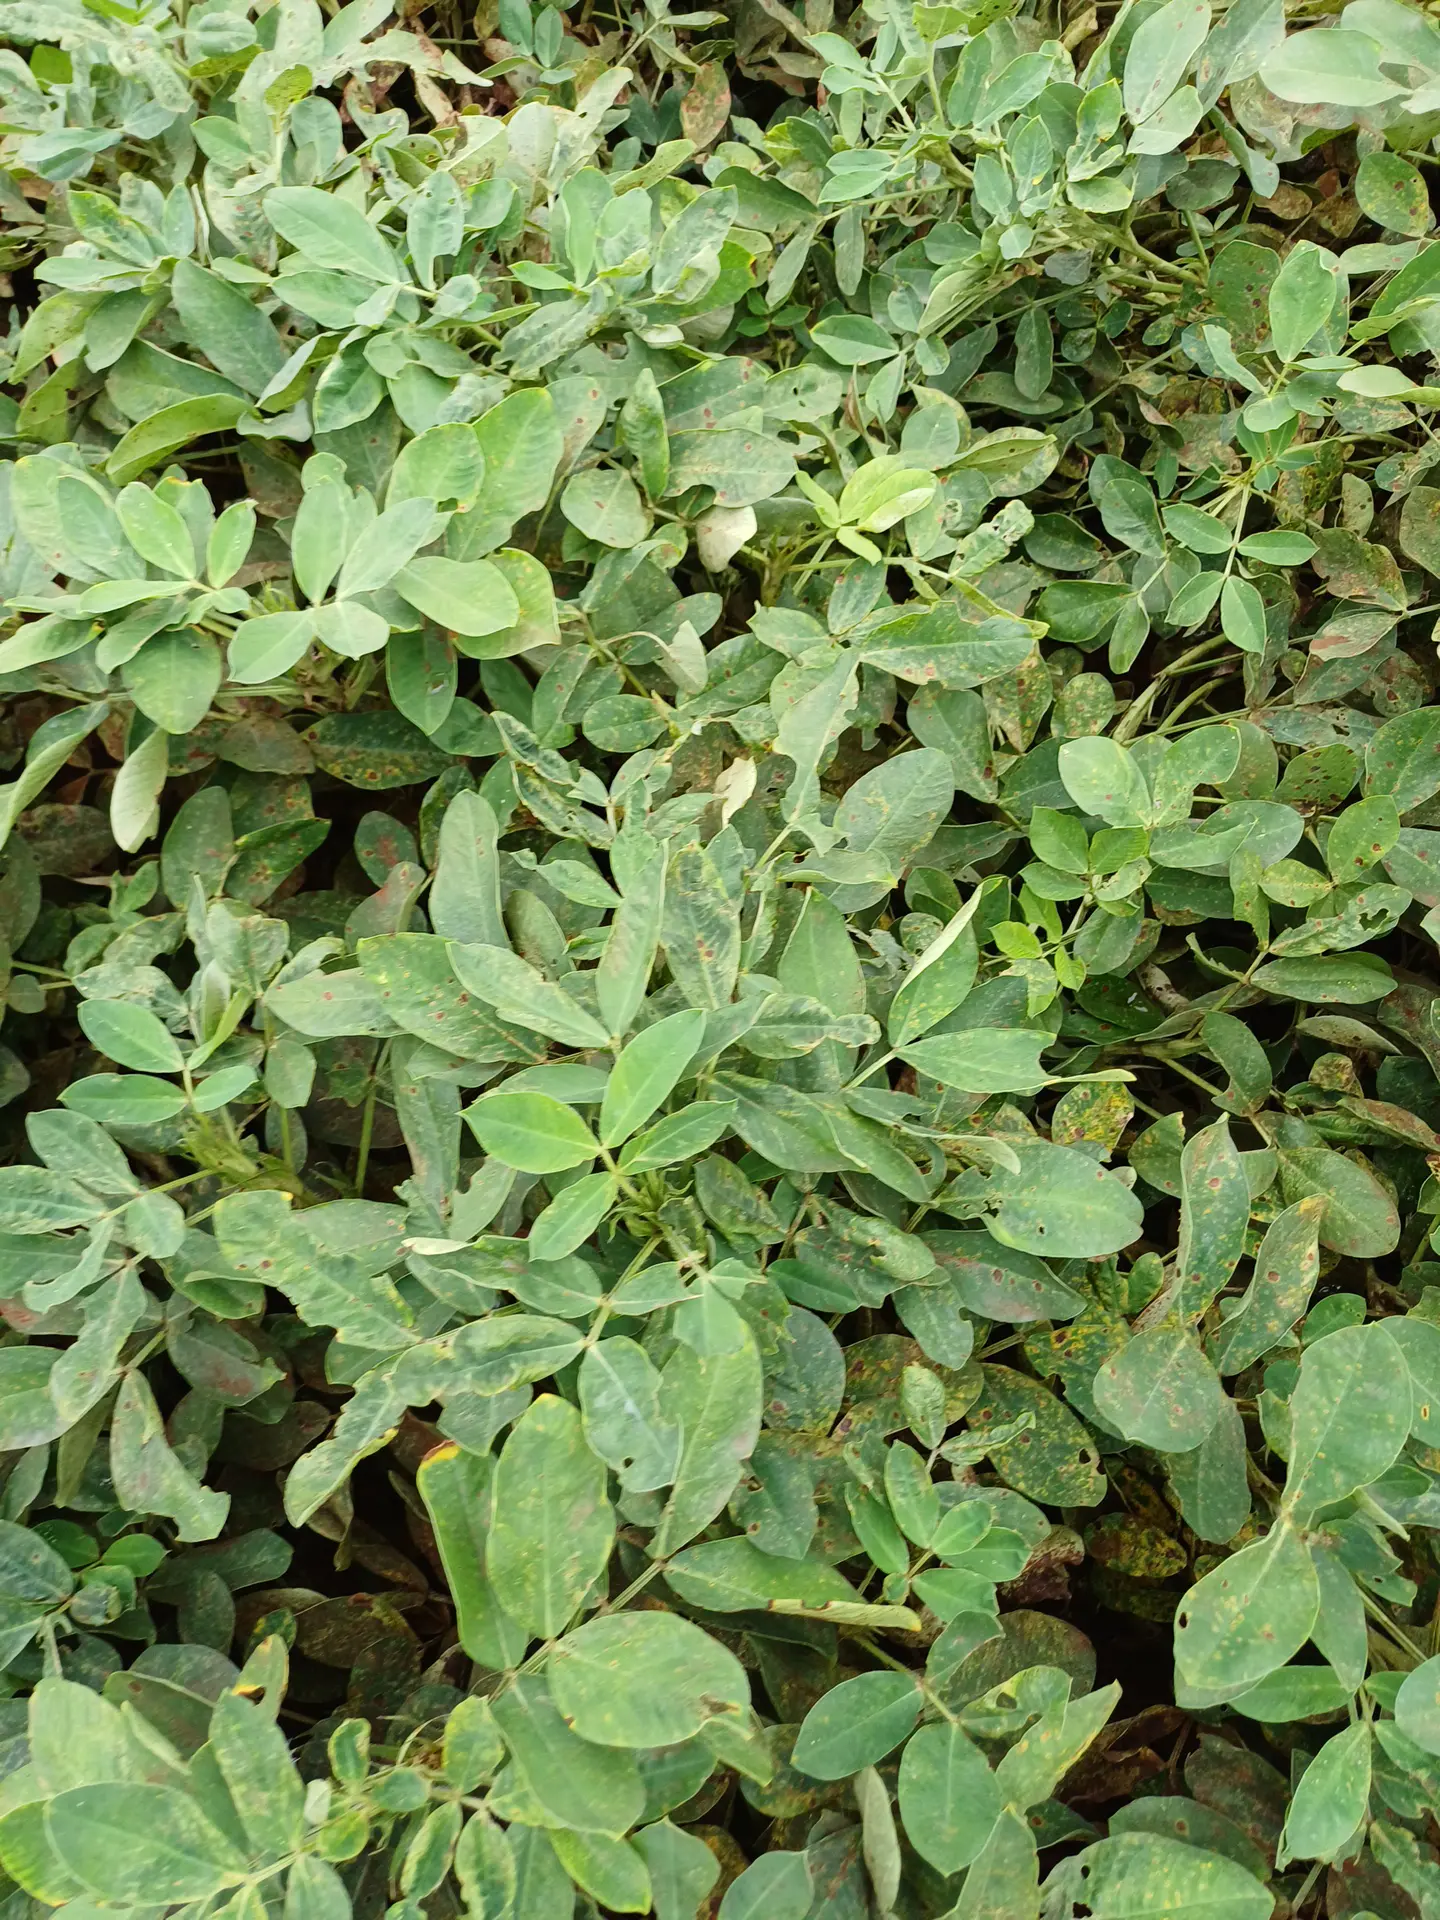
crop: groundnut
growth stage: pegging
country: Kenya
